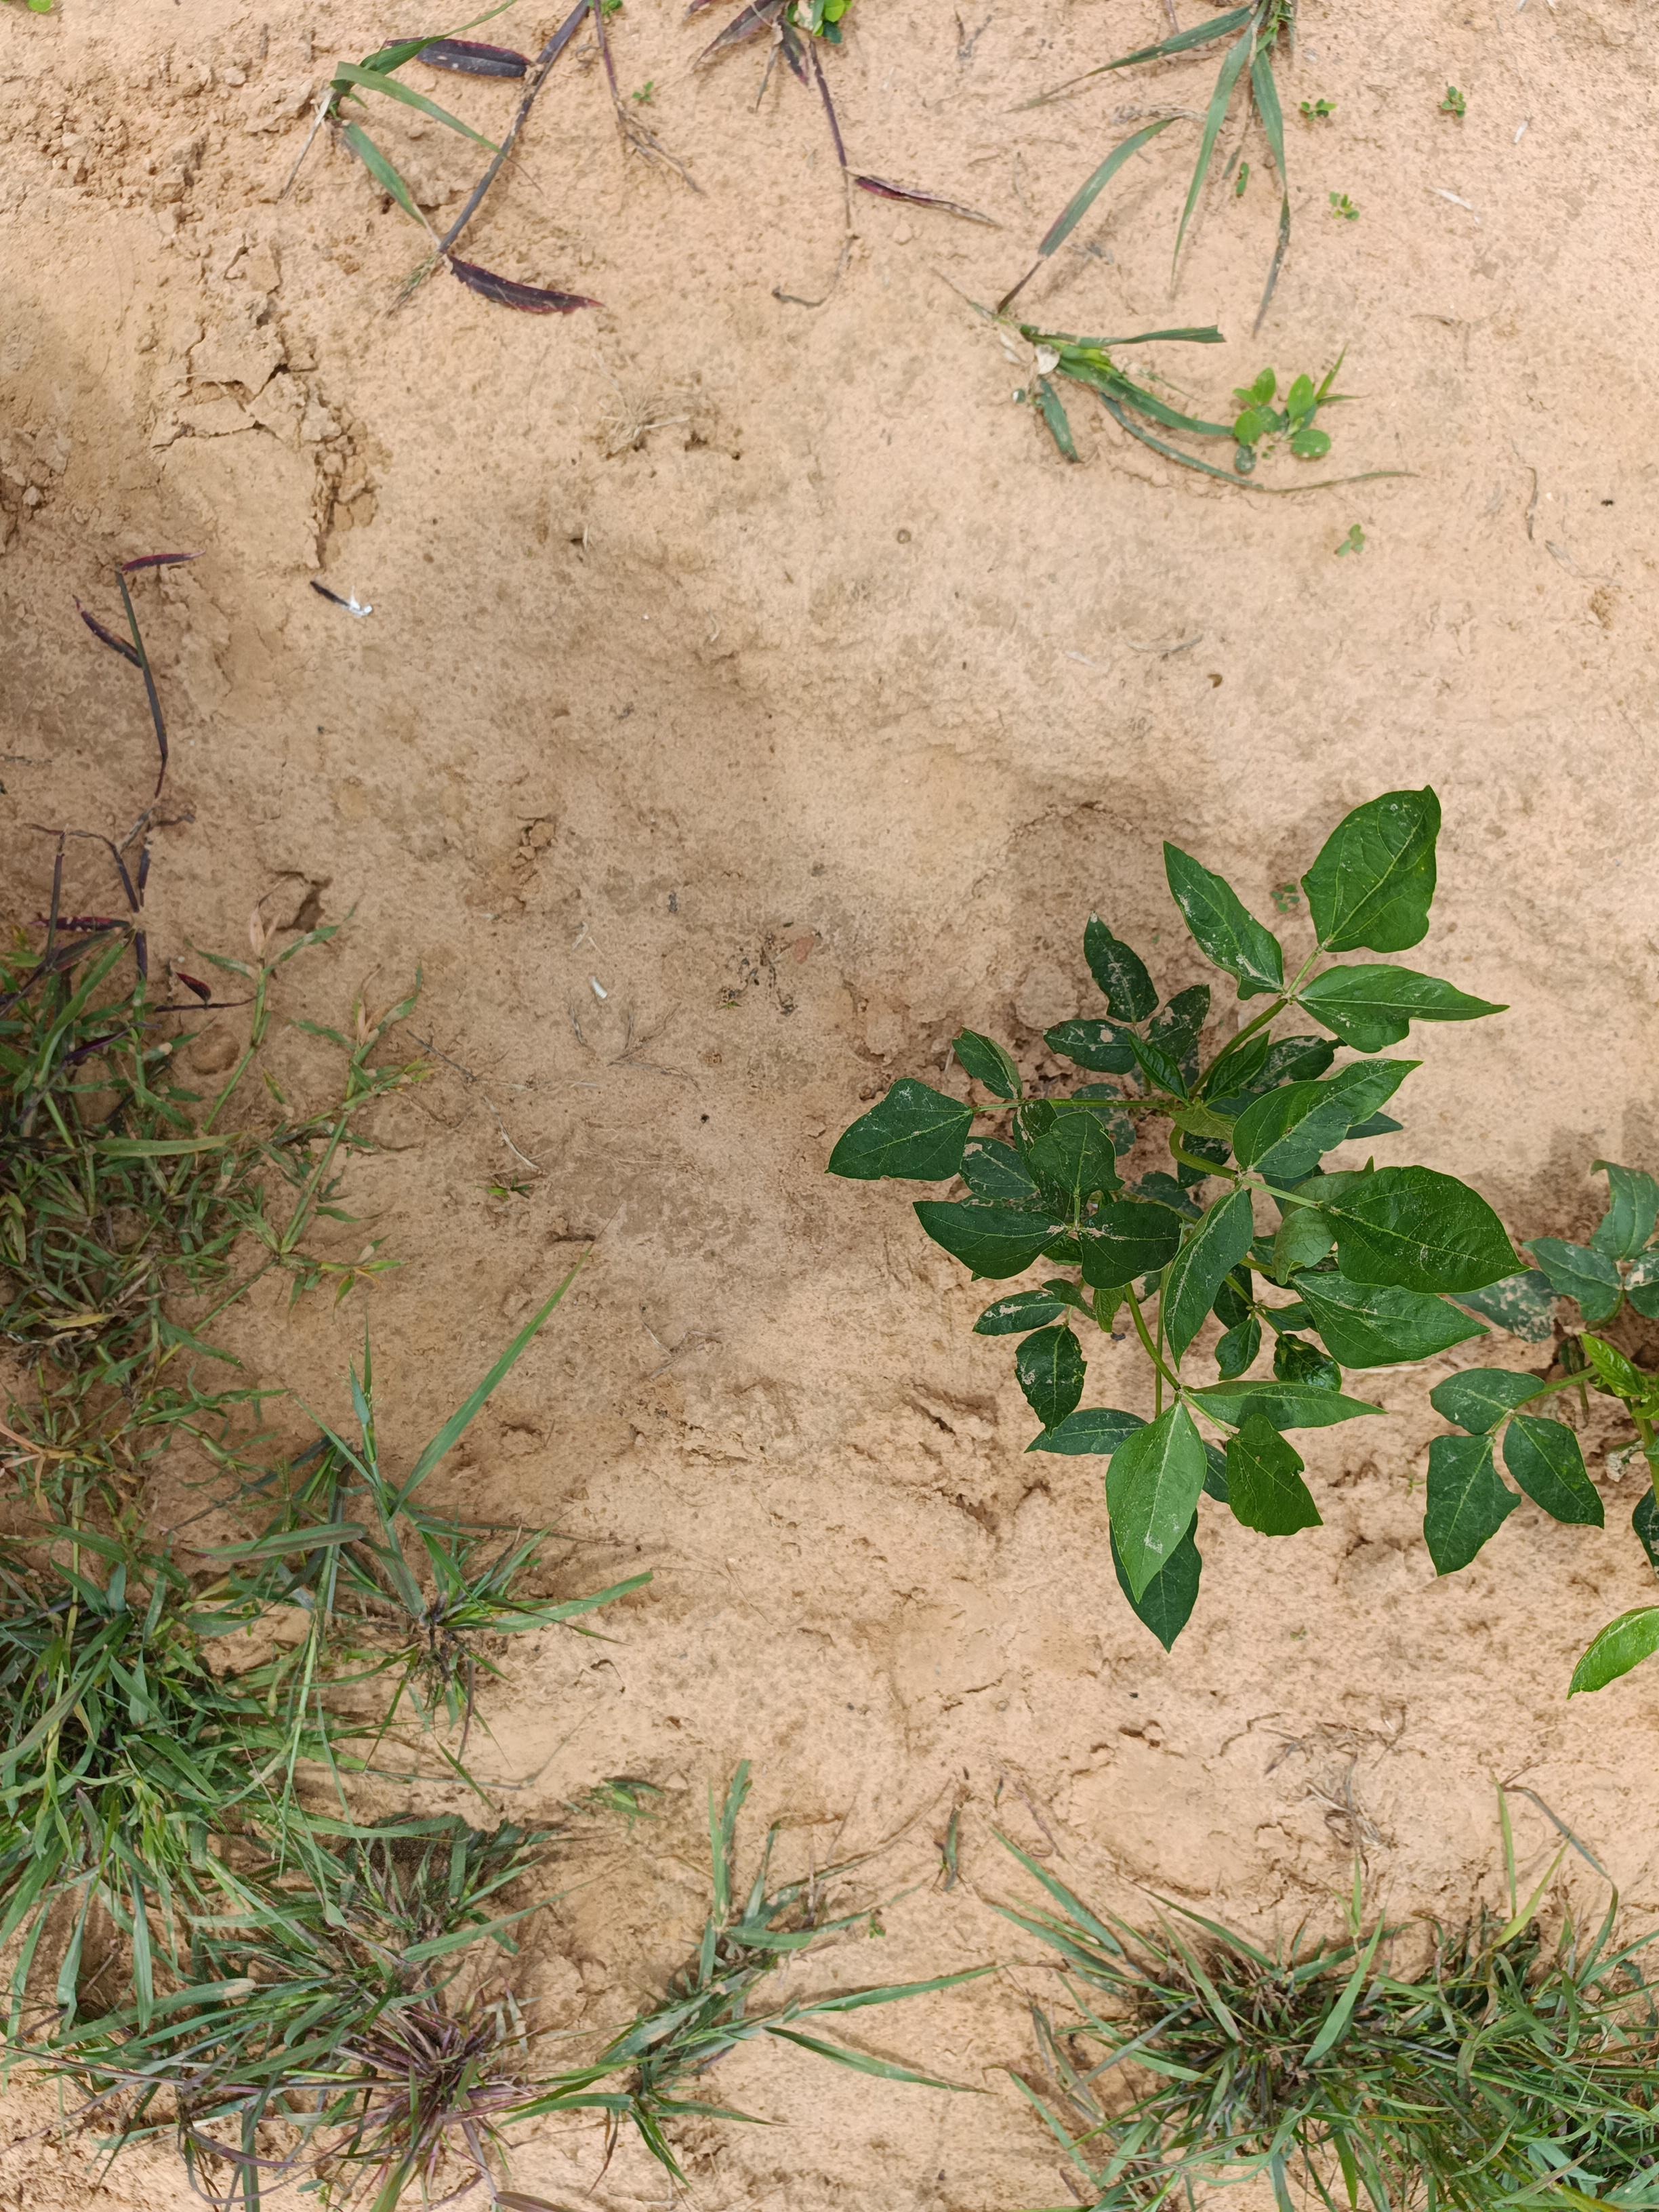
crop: cowpea
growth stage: emergence
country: Nigeria
